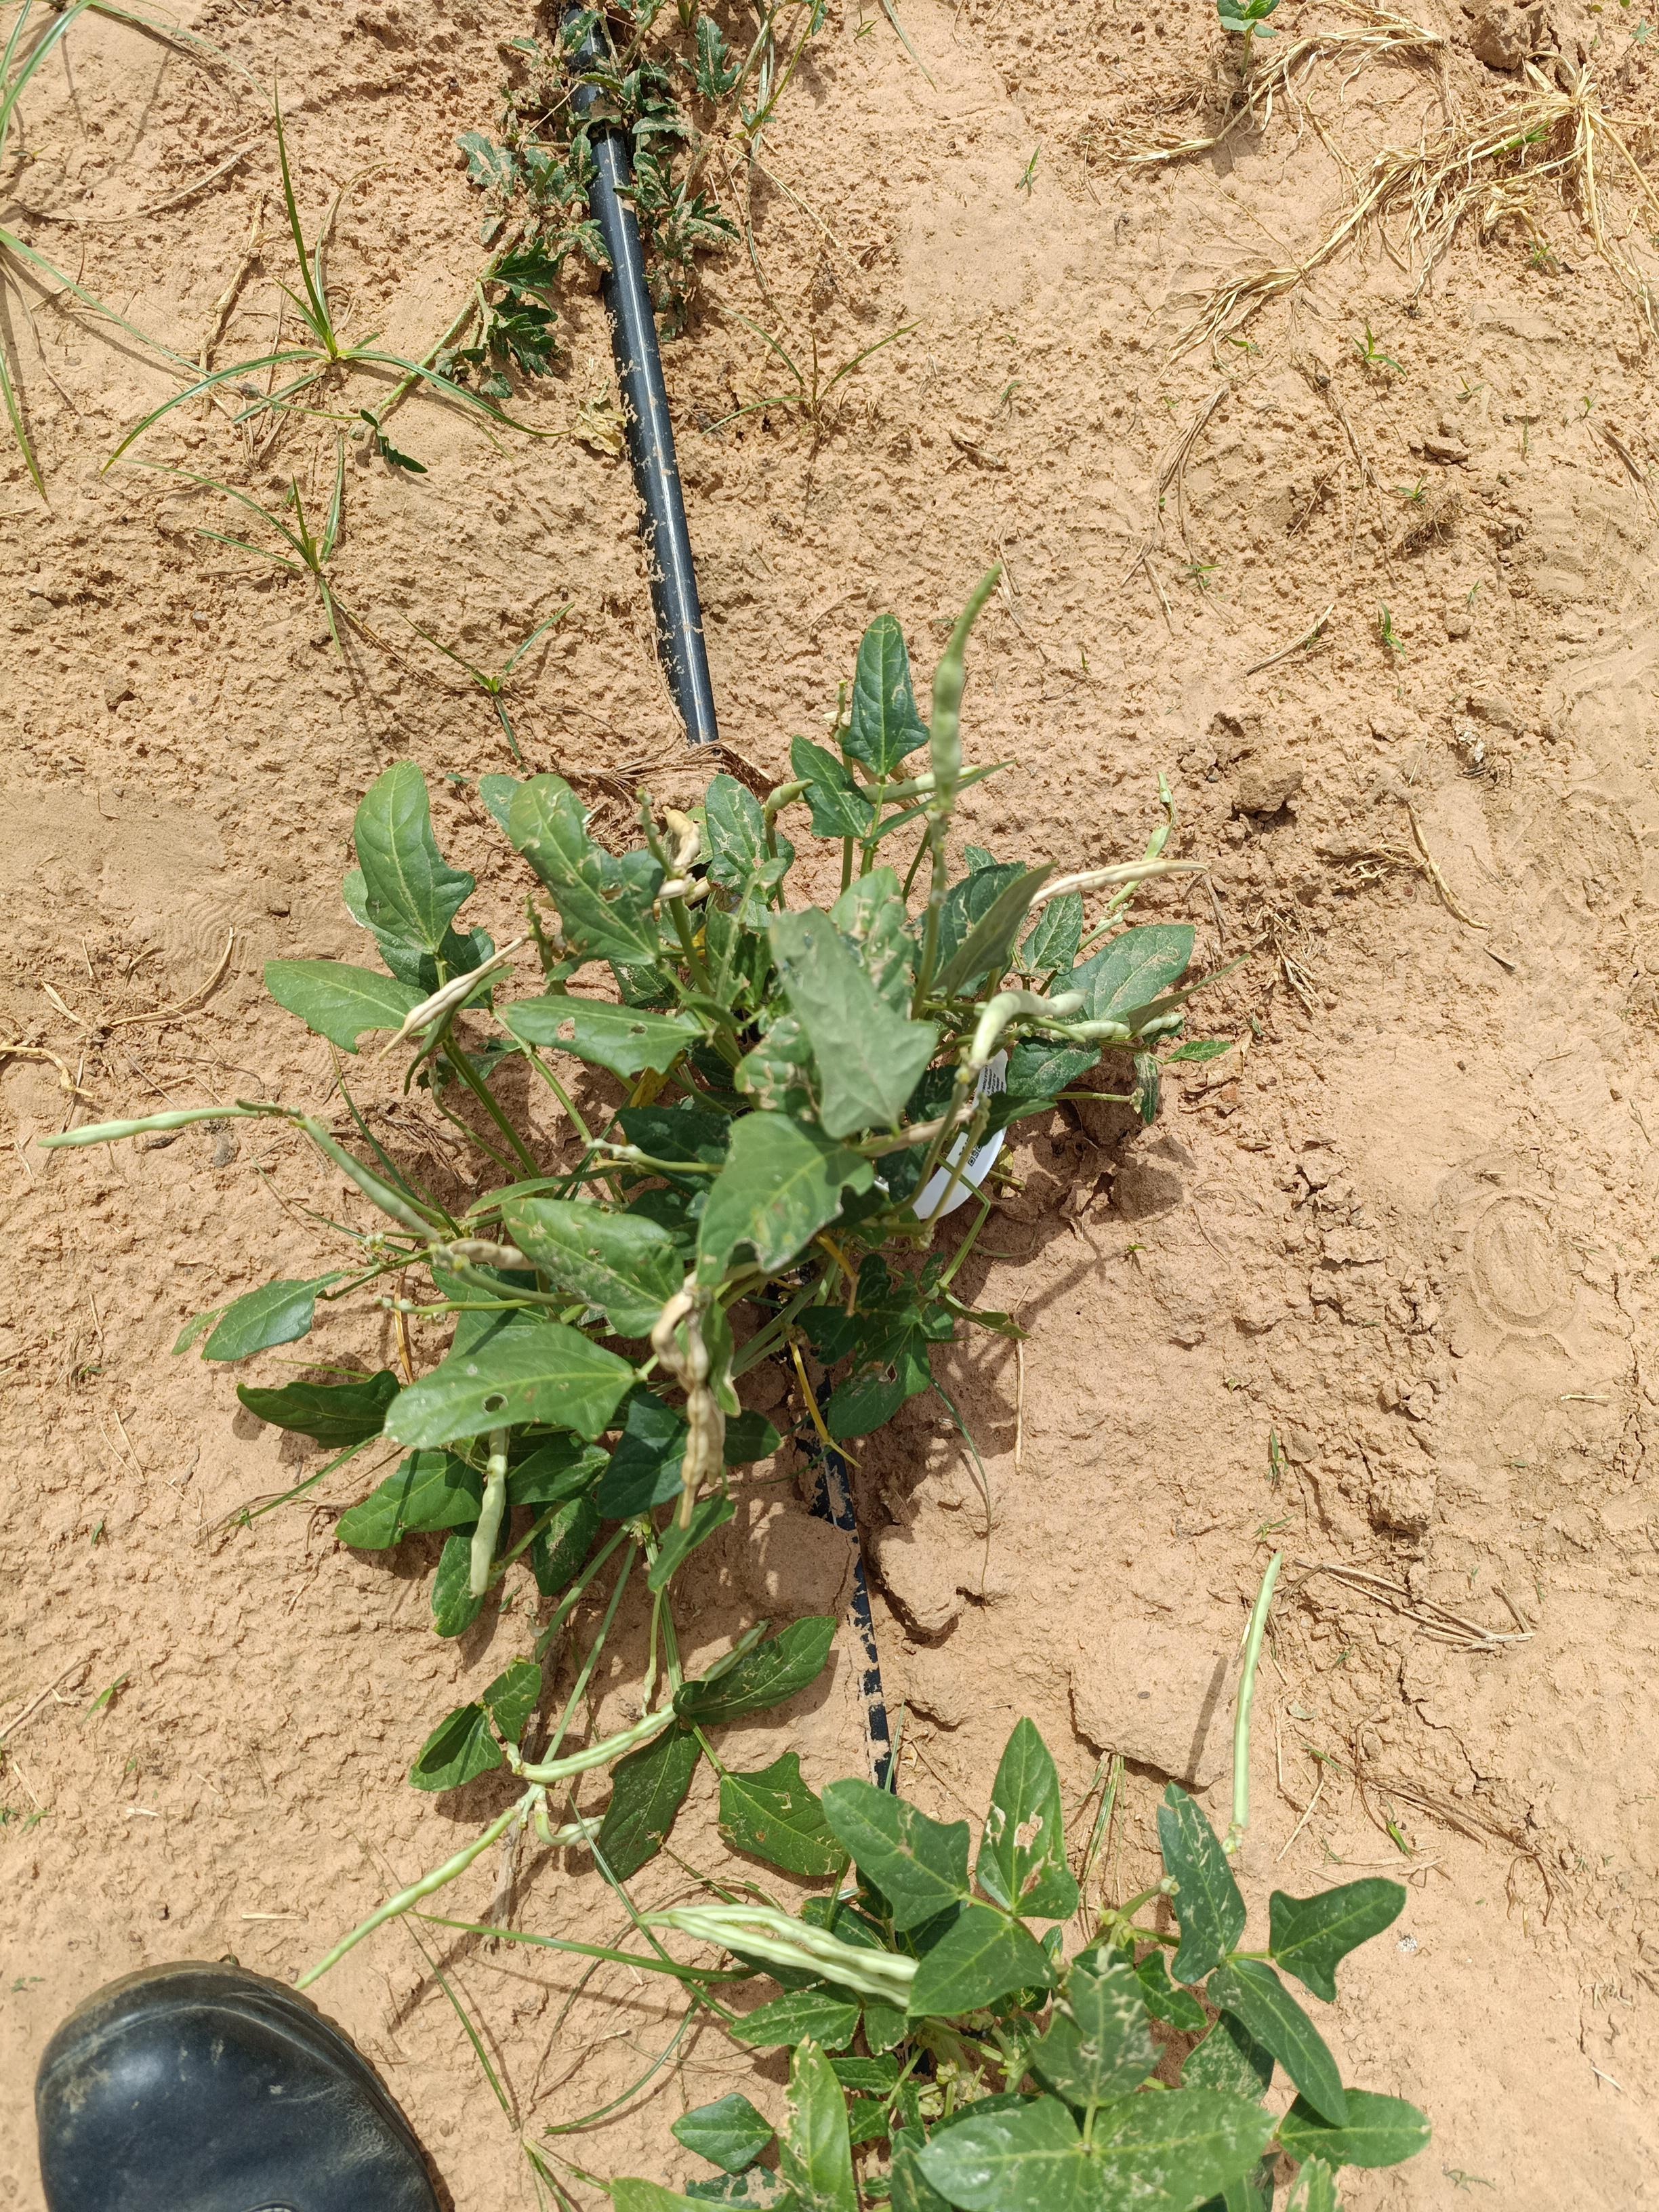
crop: cowpea
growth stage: development pod
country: Nigeria
